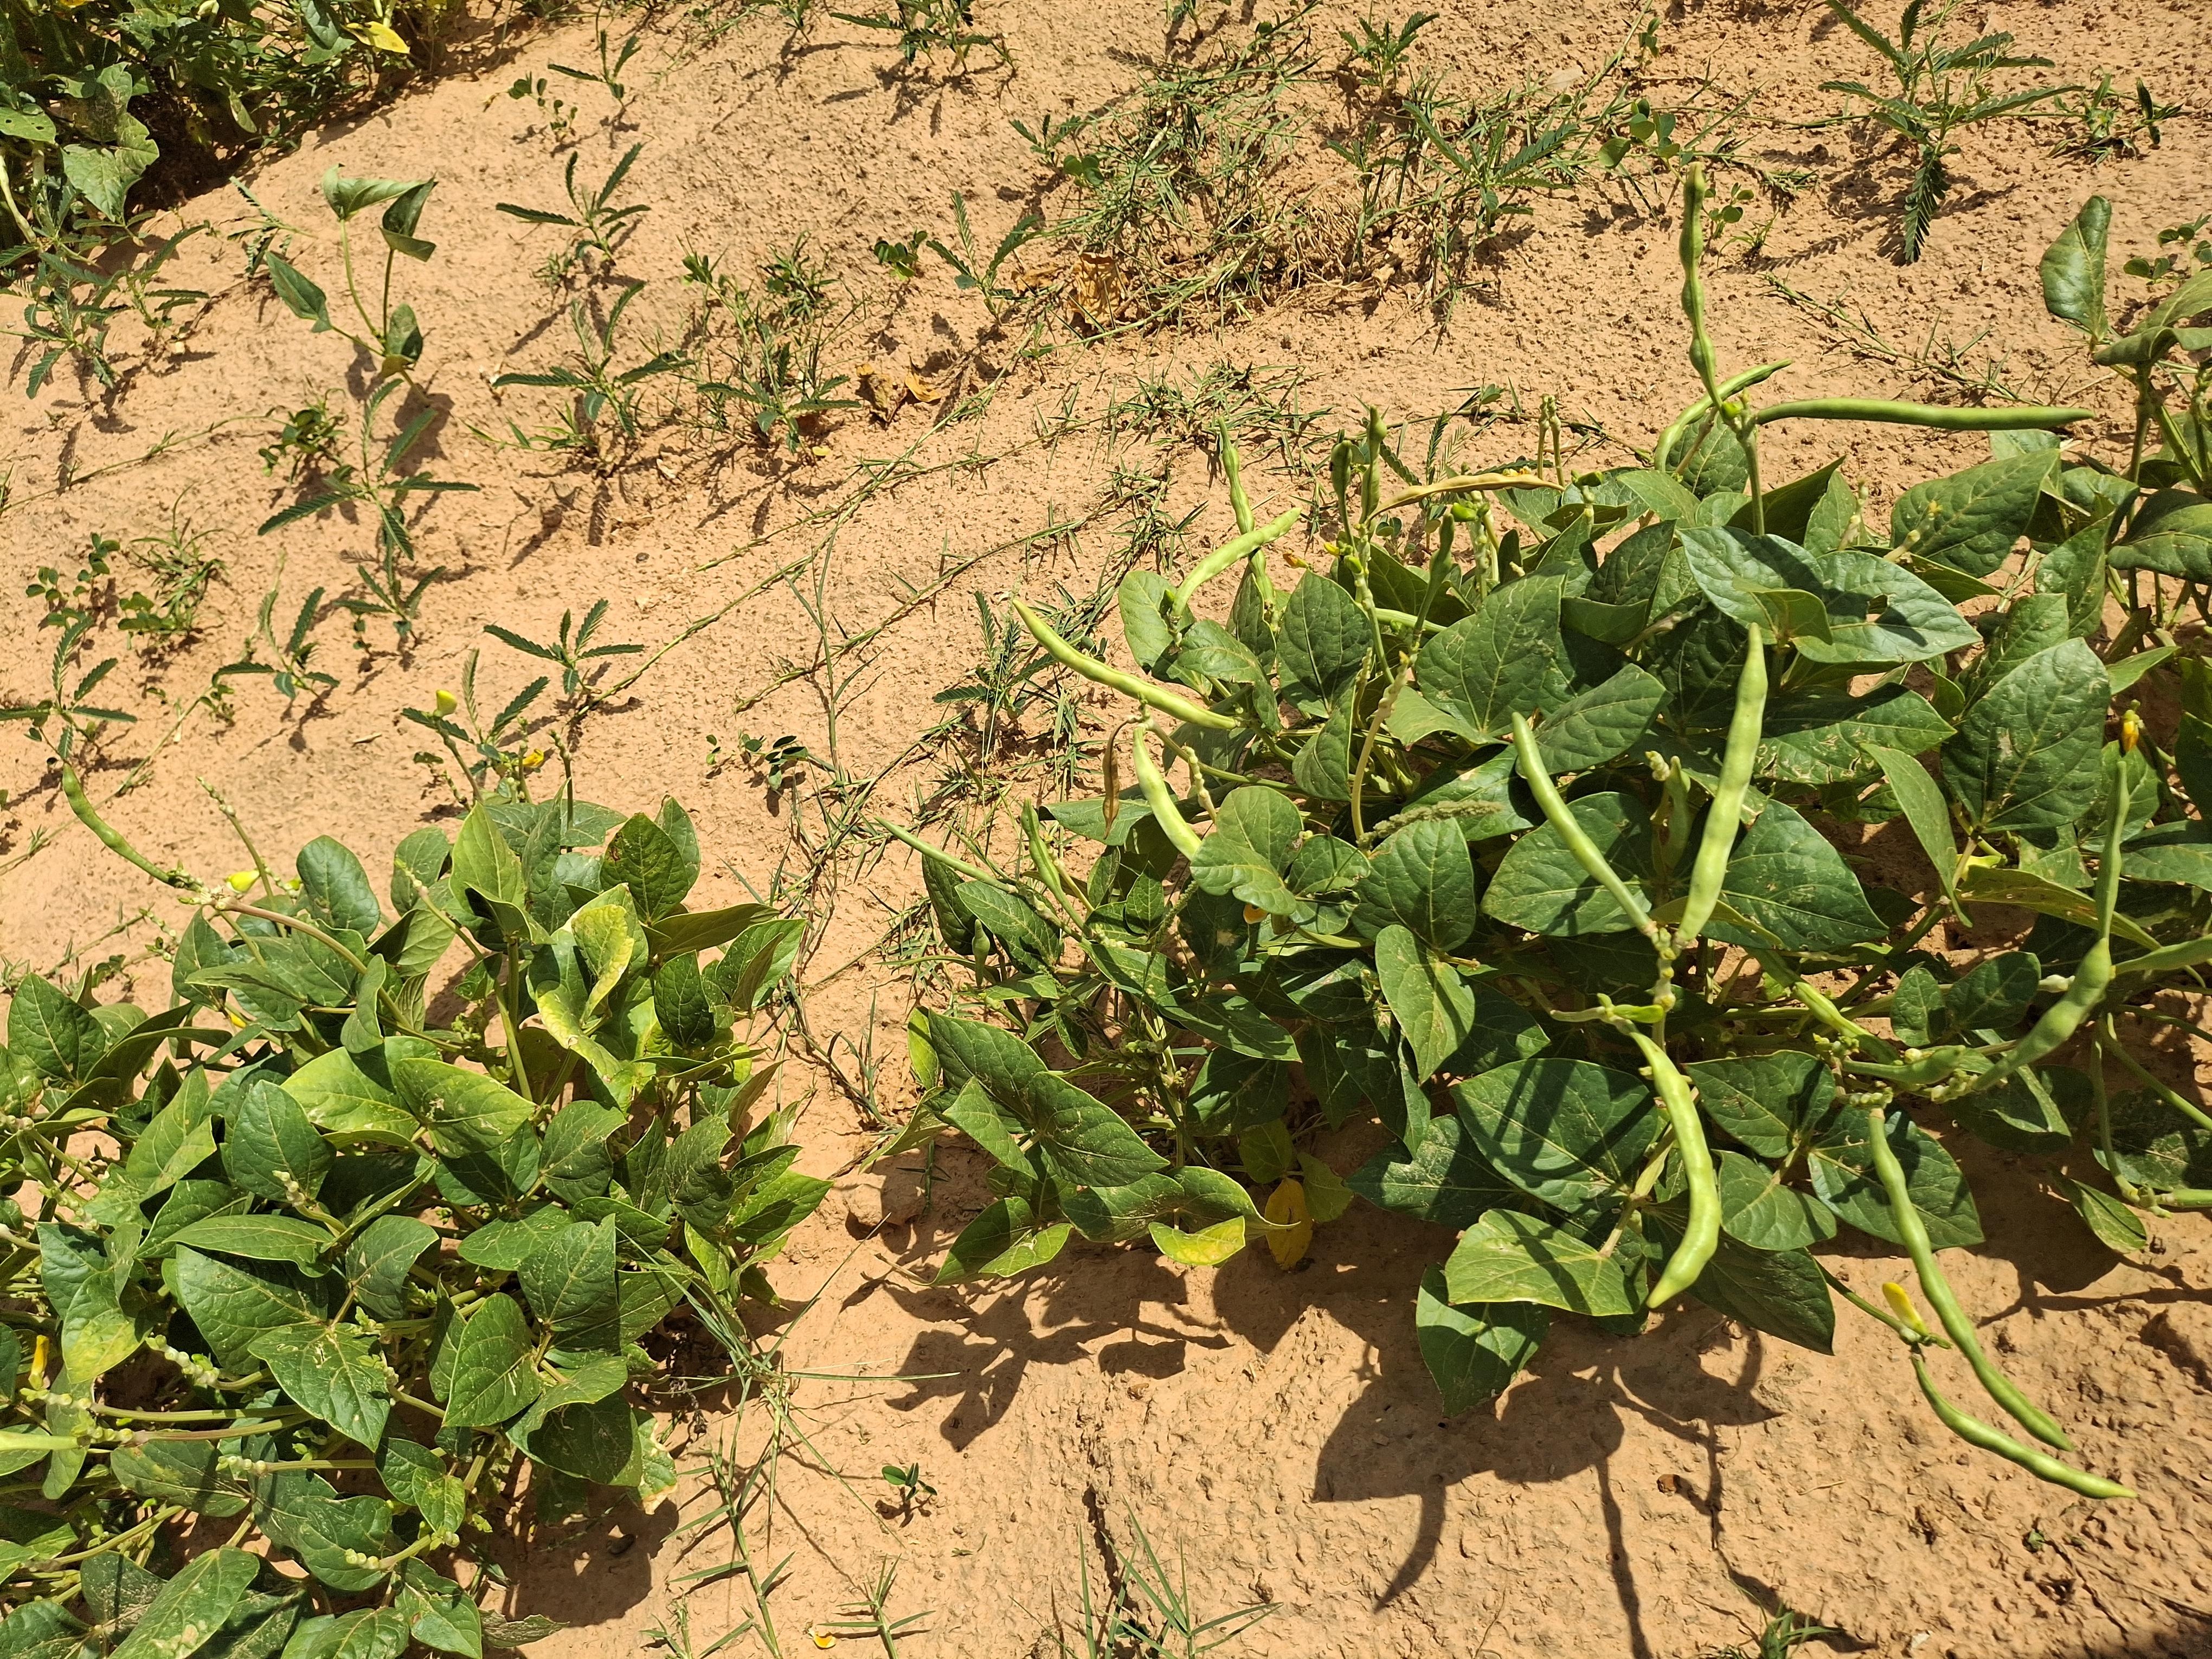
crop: cowpea
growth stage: harvest maturity
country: Nigeria
